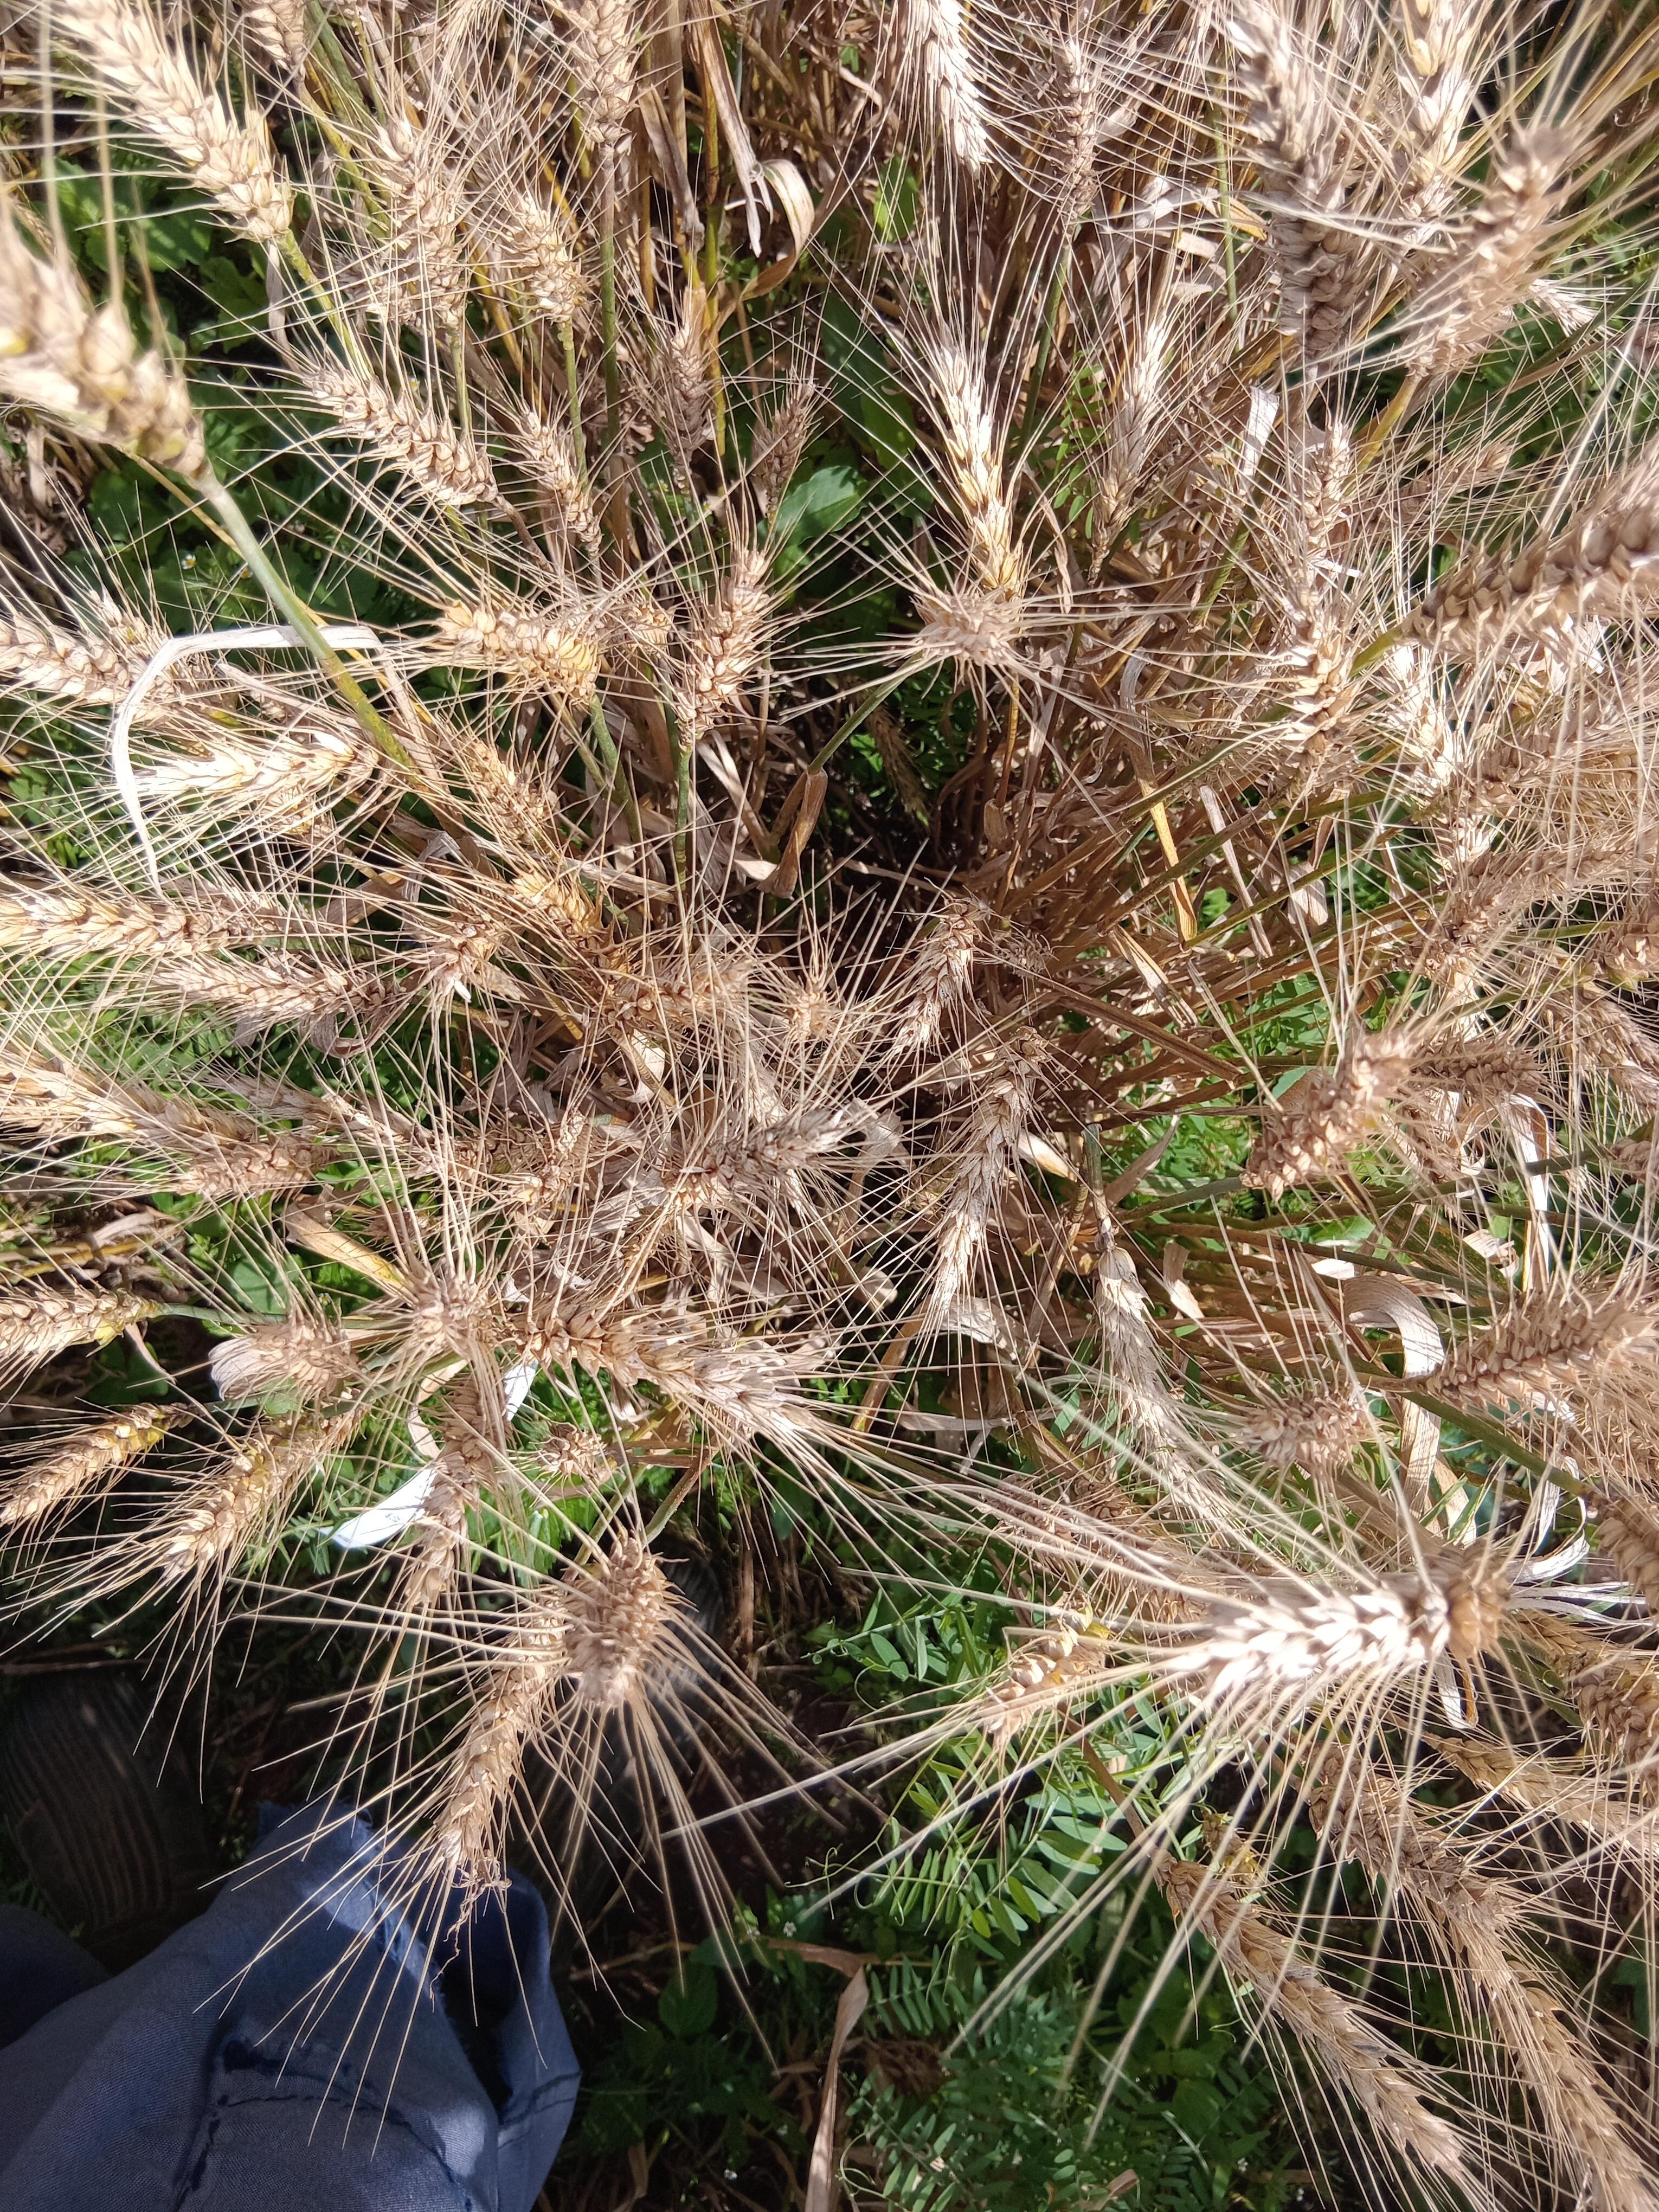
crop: wheat
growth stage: maturity
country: Kenya
